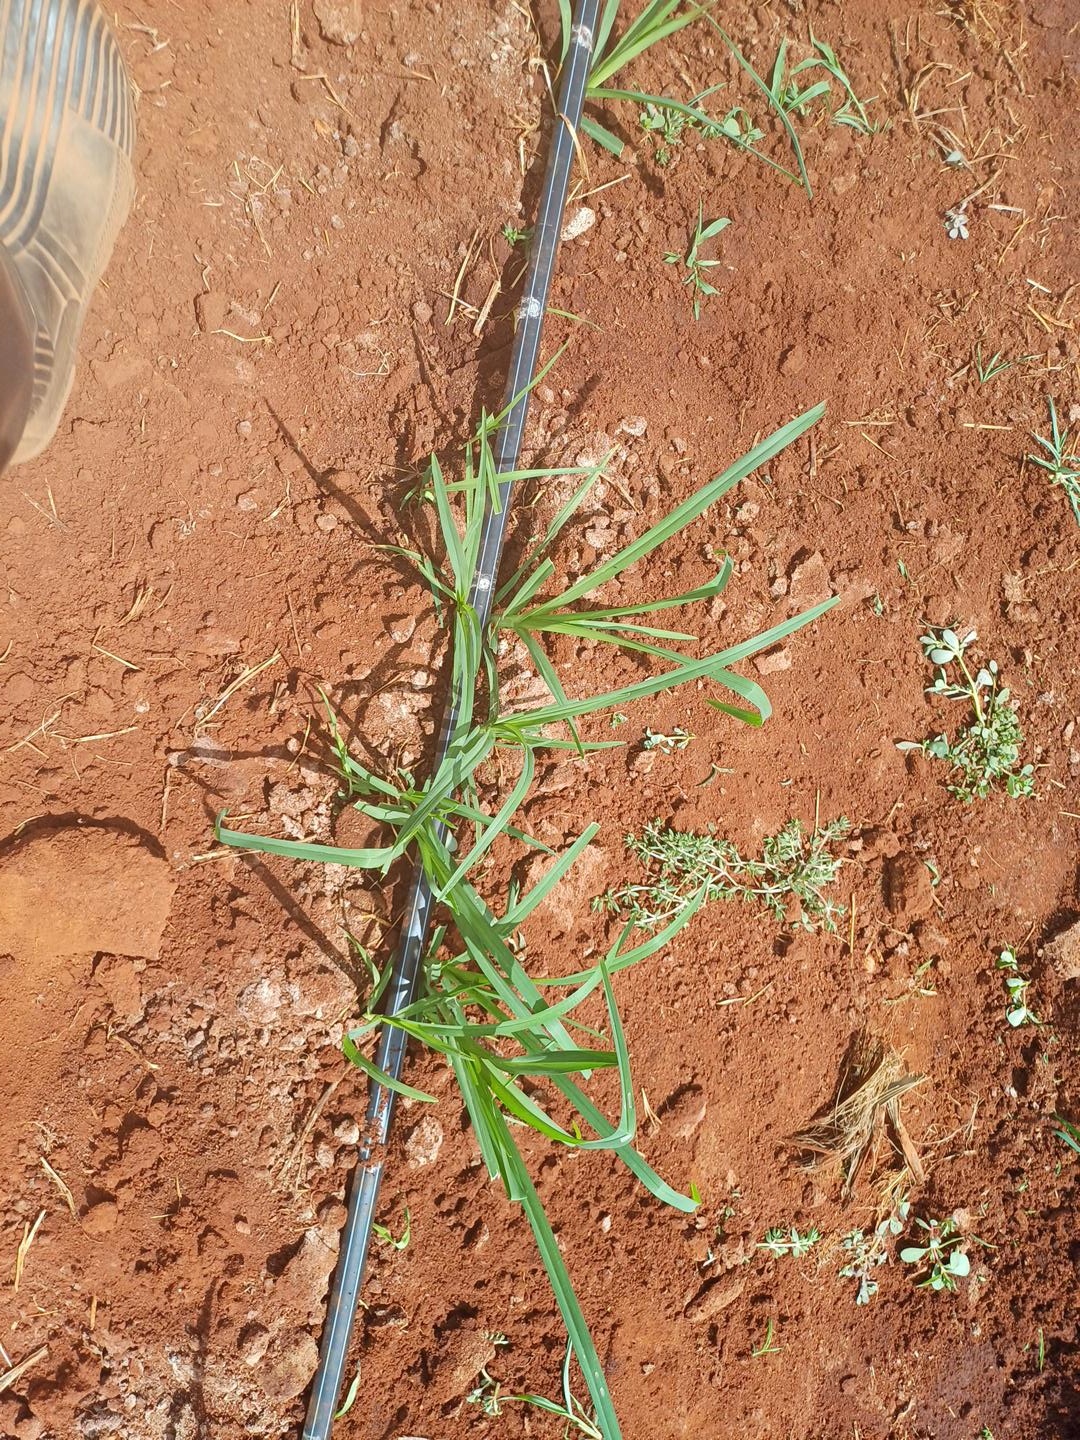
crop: finger millet
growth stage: vegetative
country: Kenya
